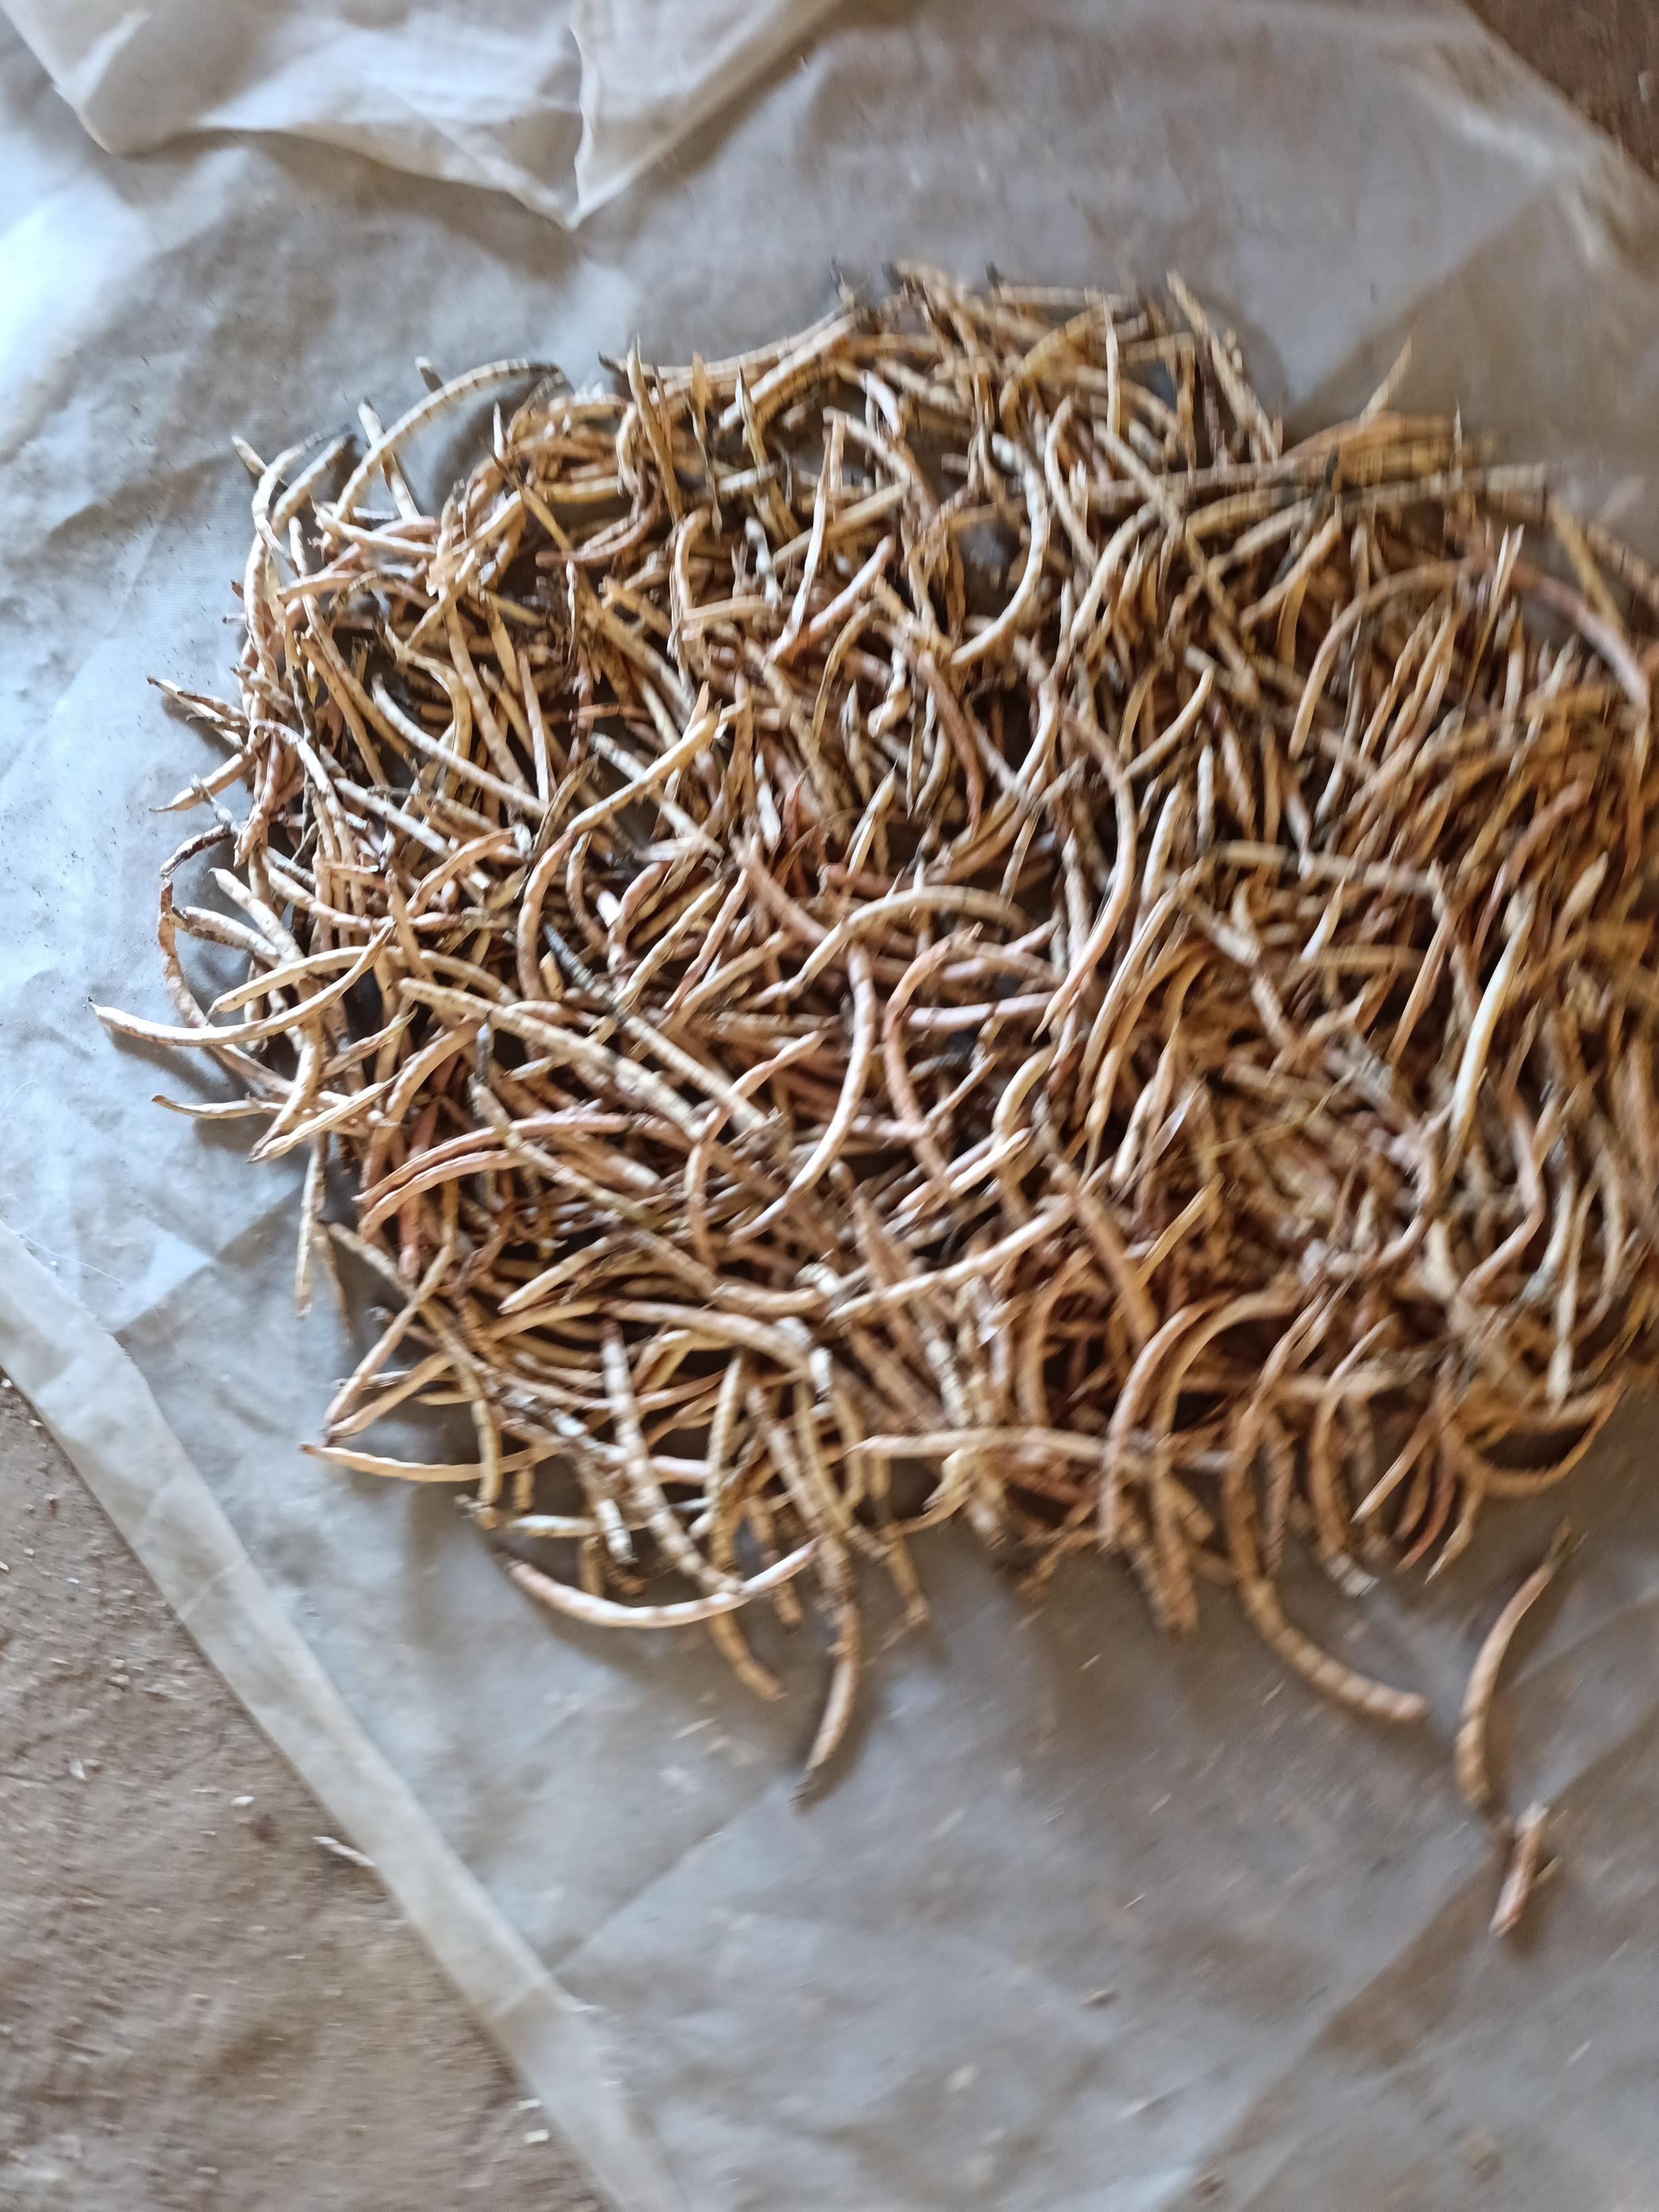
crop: cowpea
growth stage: harvest
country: Nigeria
